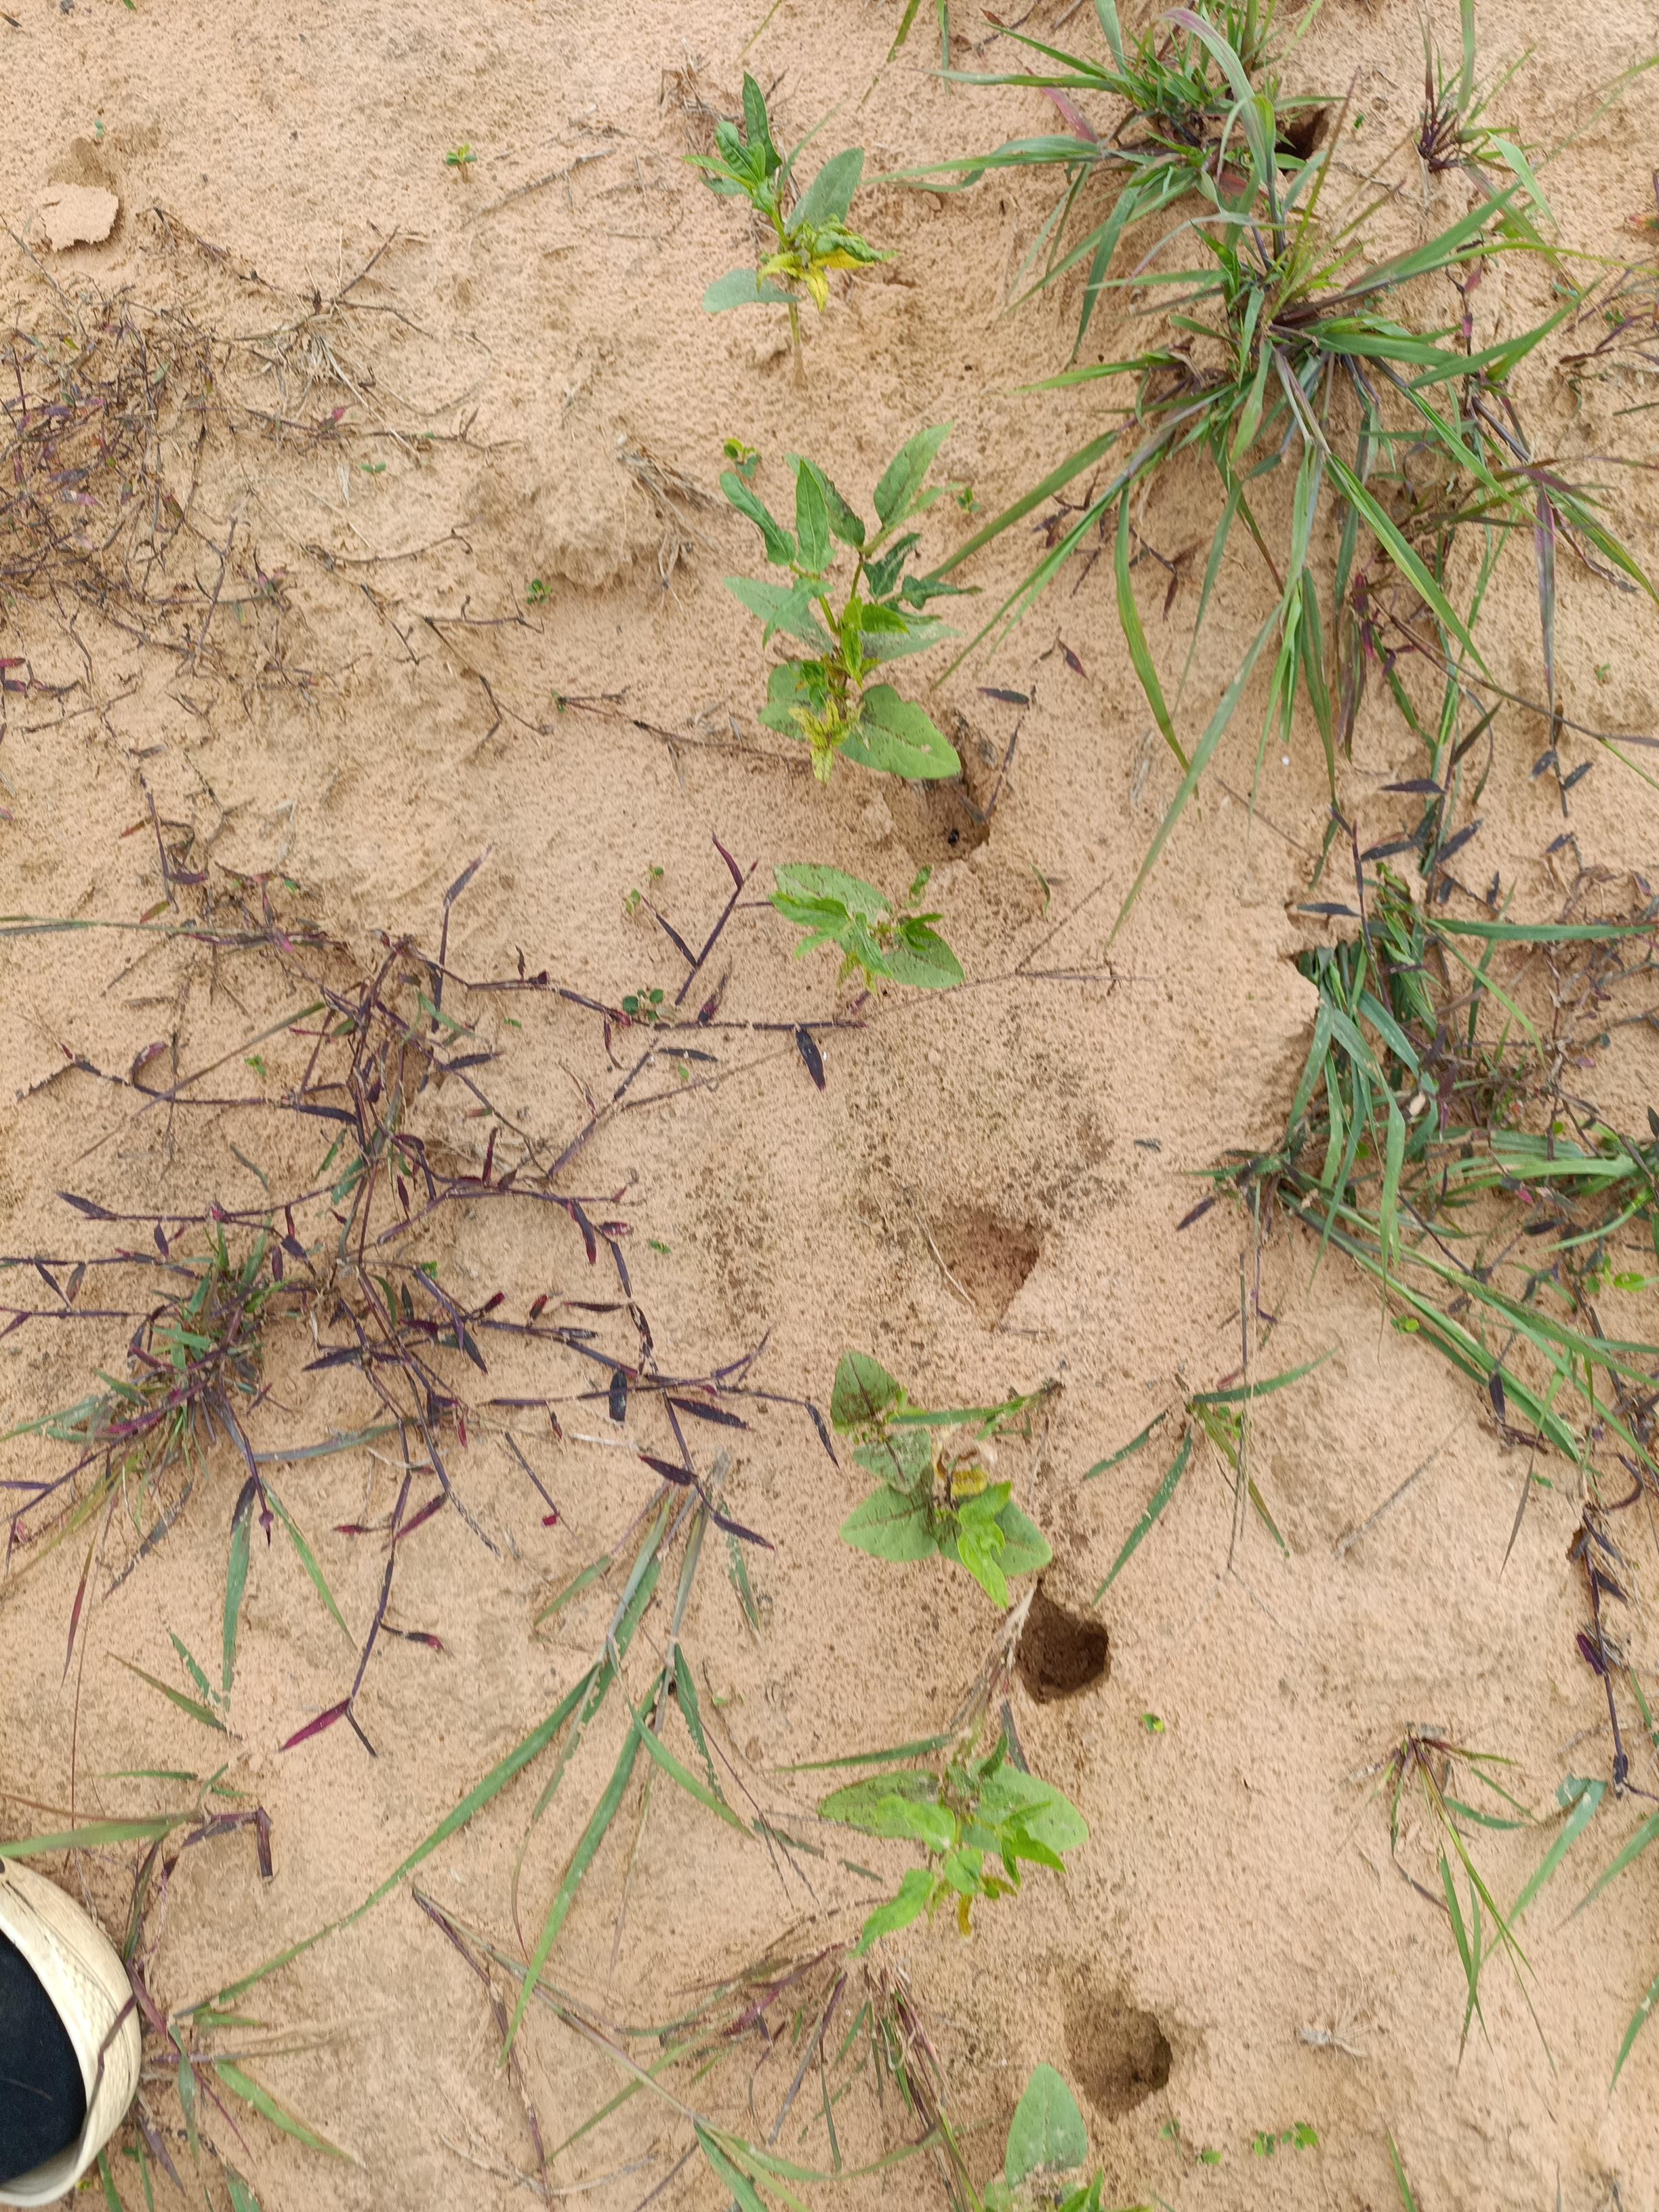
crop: cowpea
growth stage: emergence
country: Nigeria
